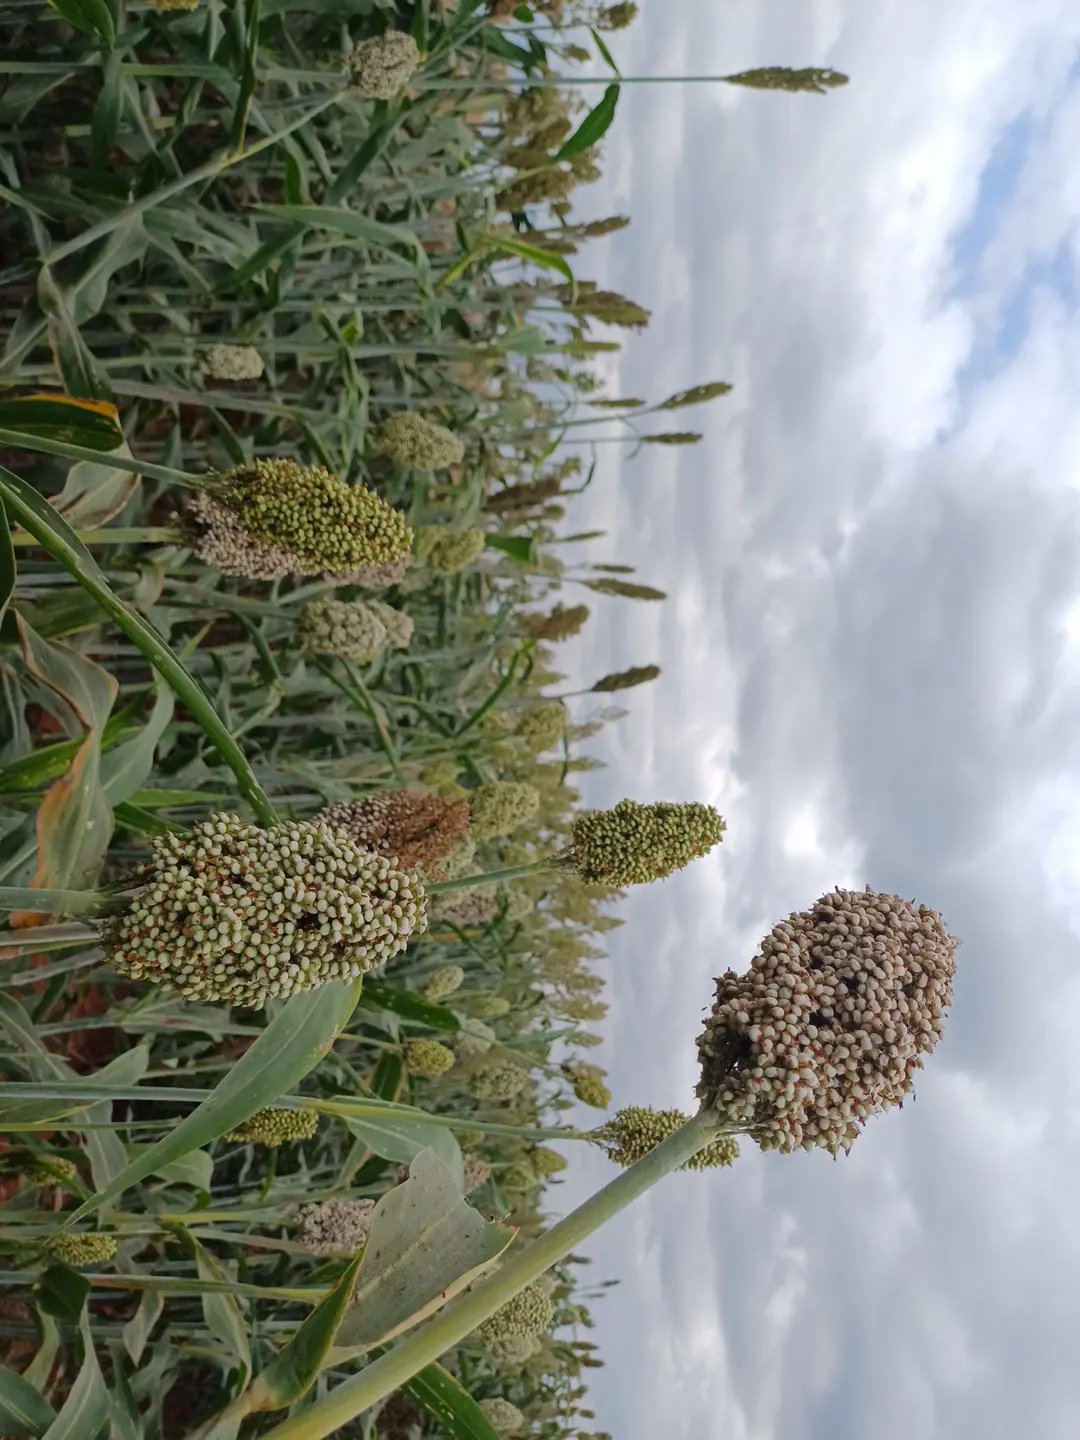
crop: sorghum
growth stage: filling grain
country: Kenya
